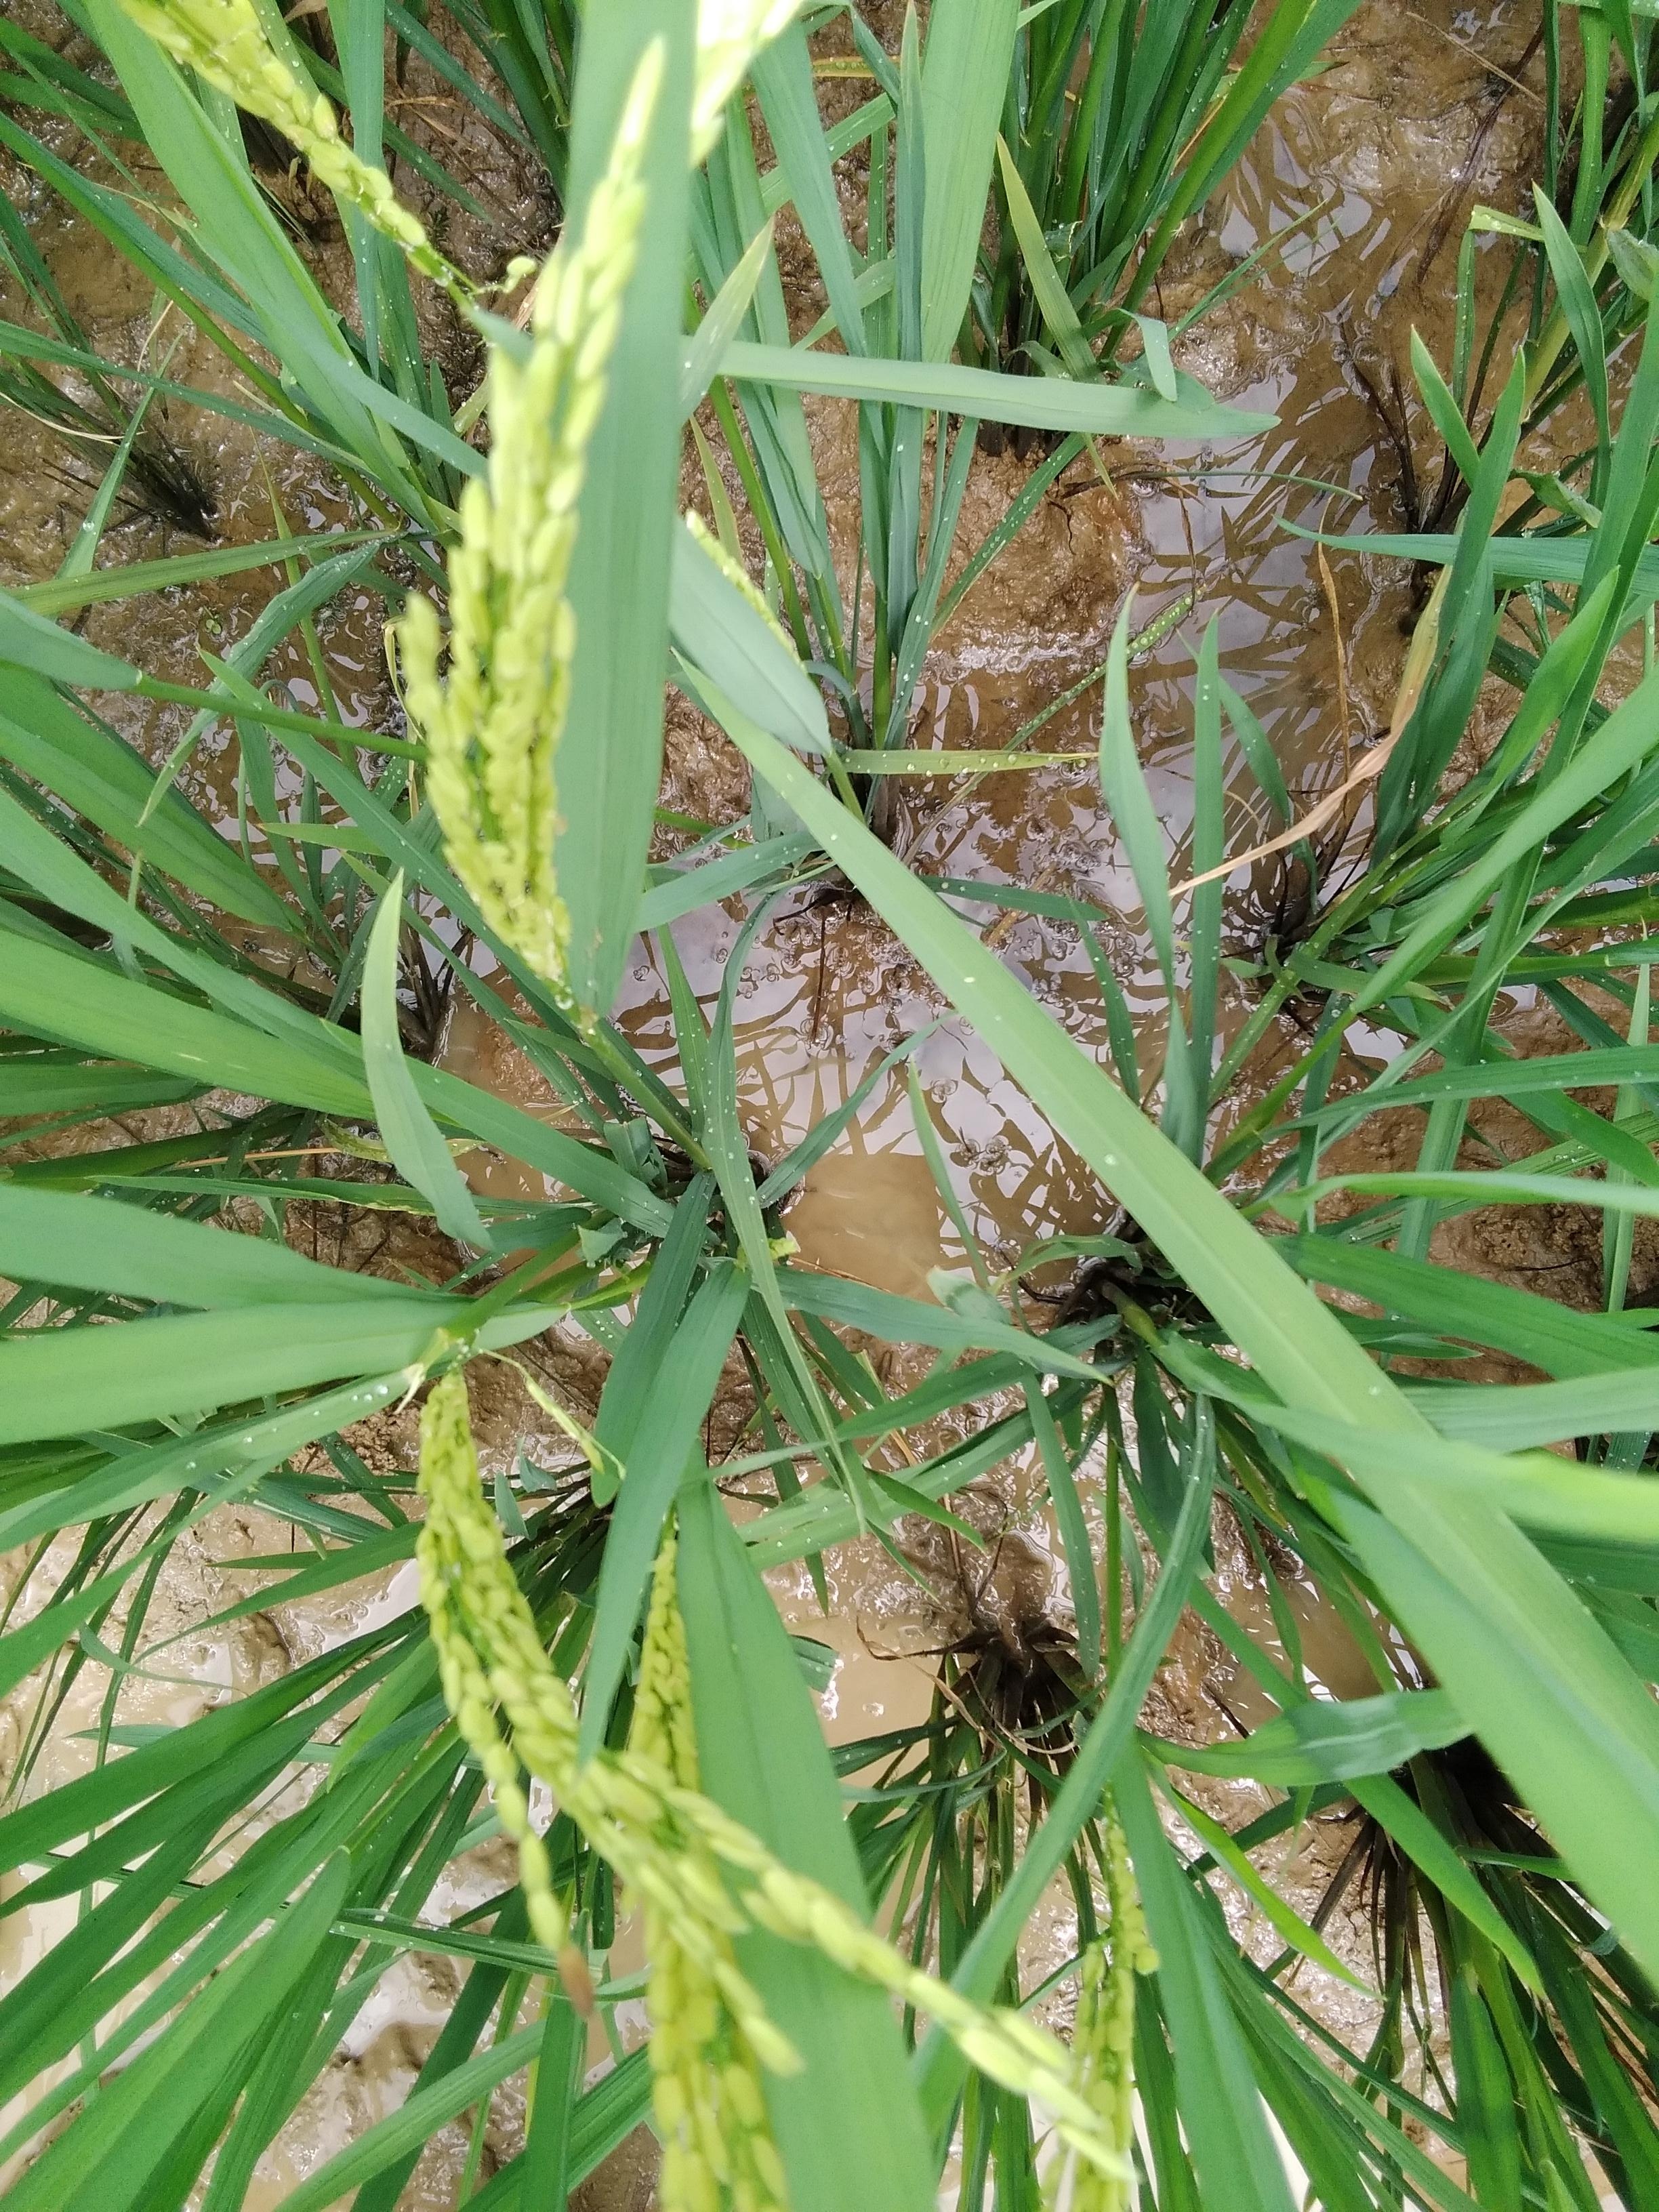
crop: rice
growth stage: flowering
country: Nigeria
